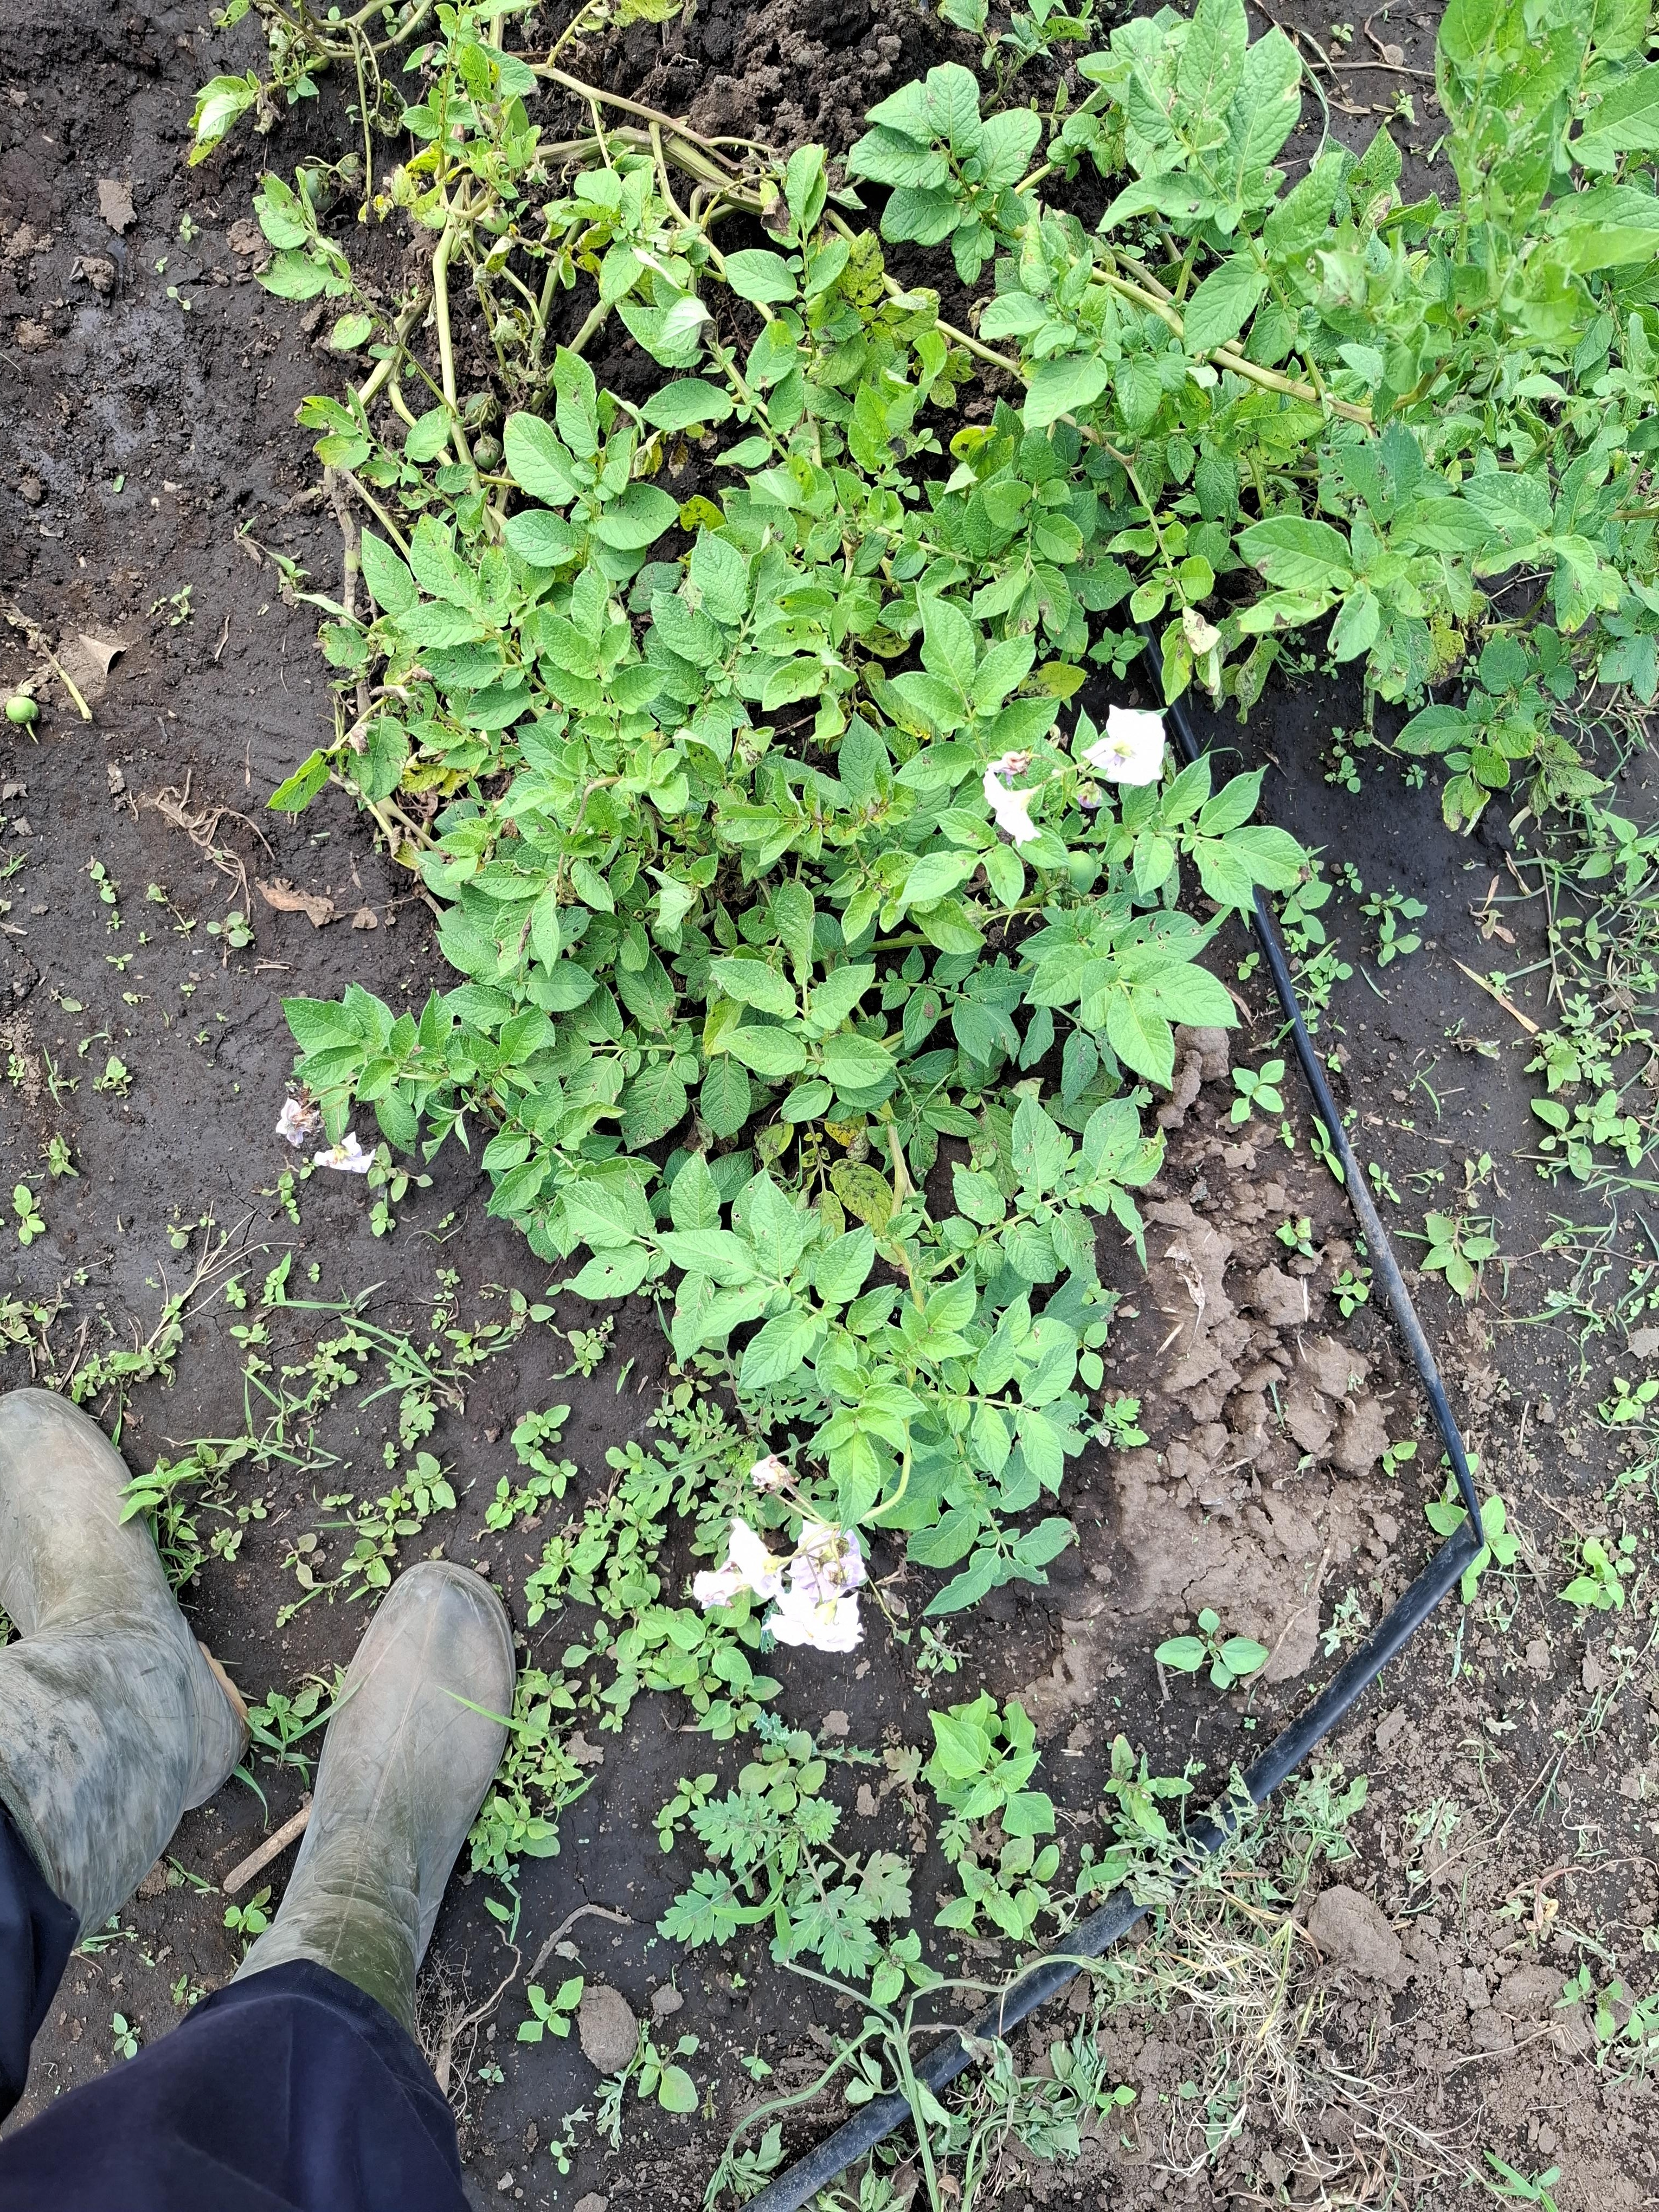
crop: potato
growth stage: flowering
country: Tanzania
